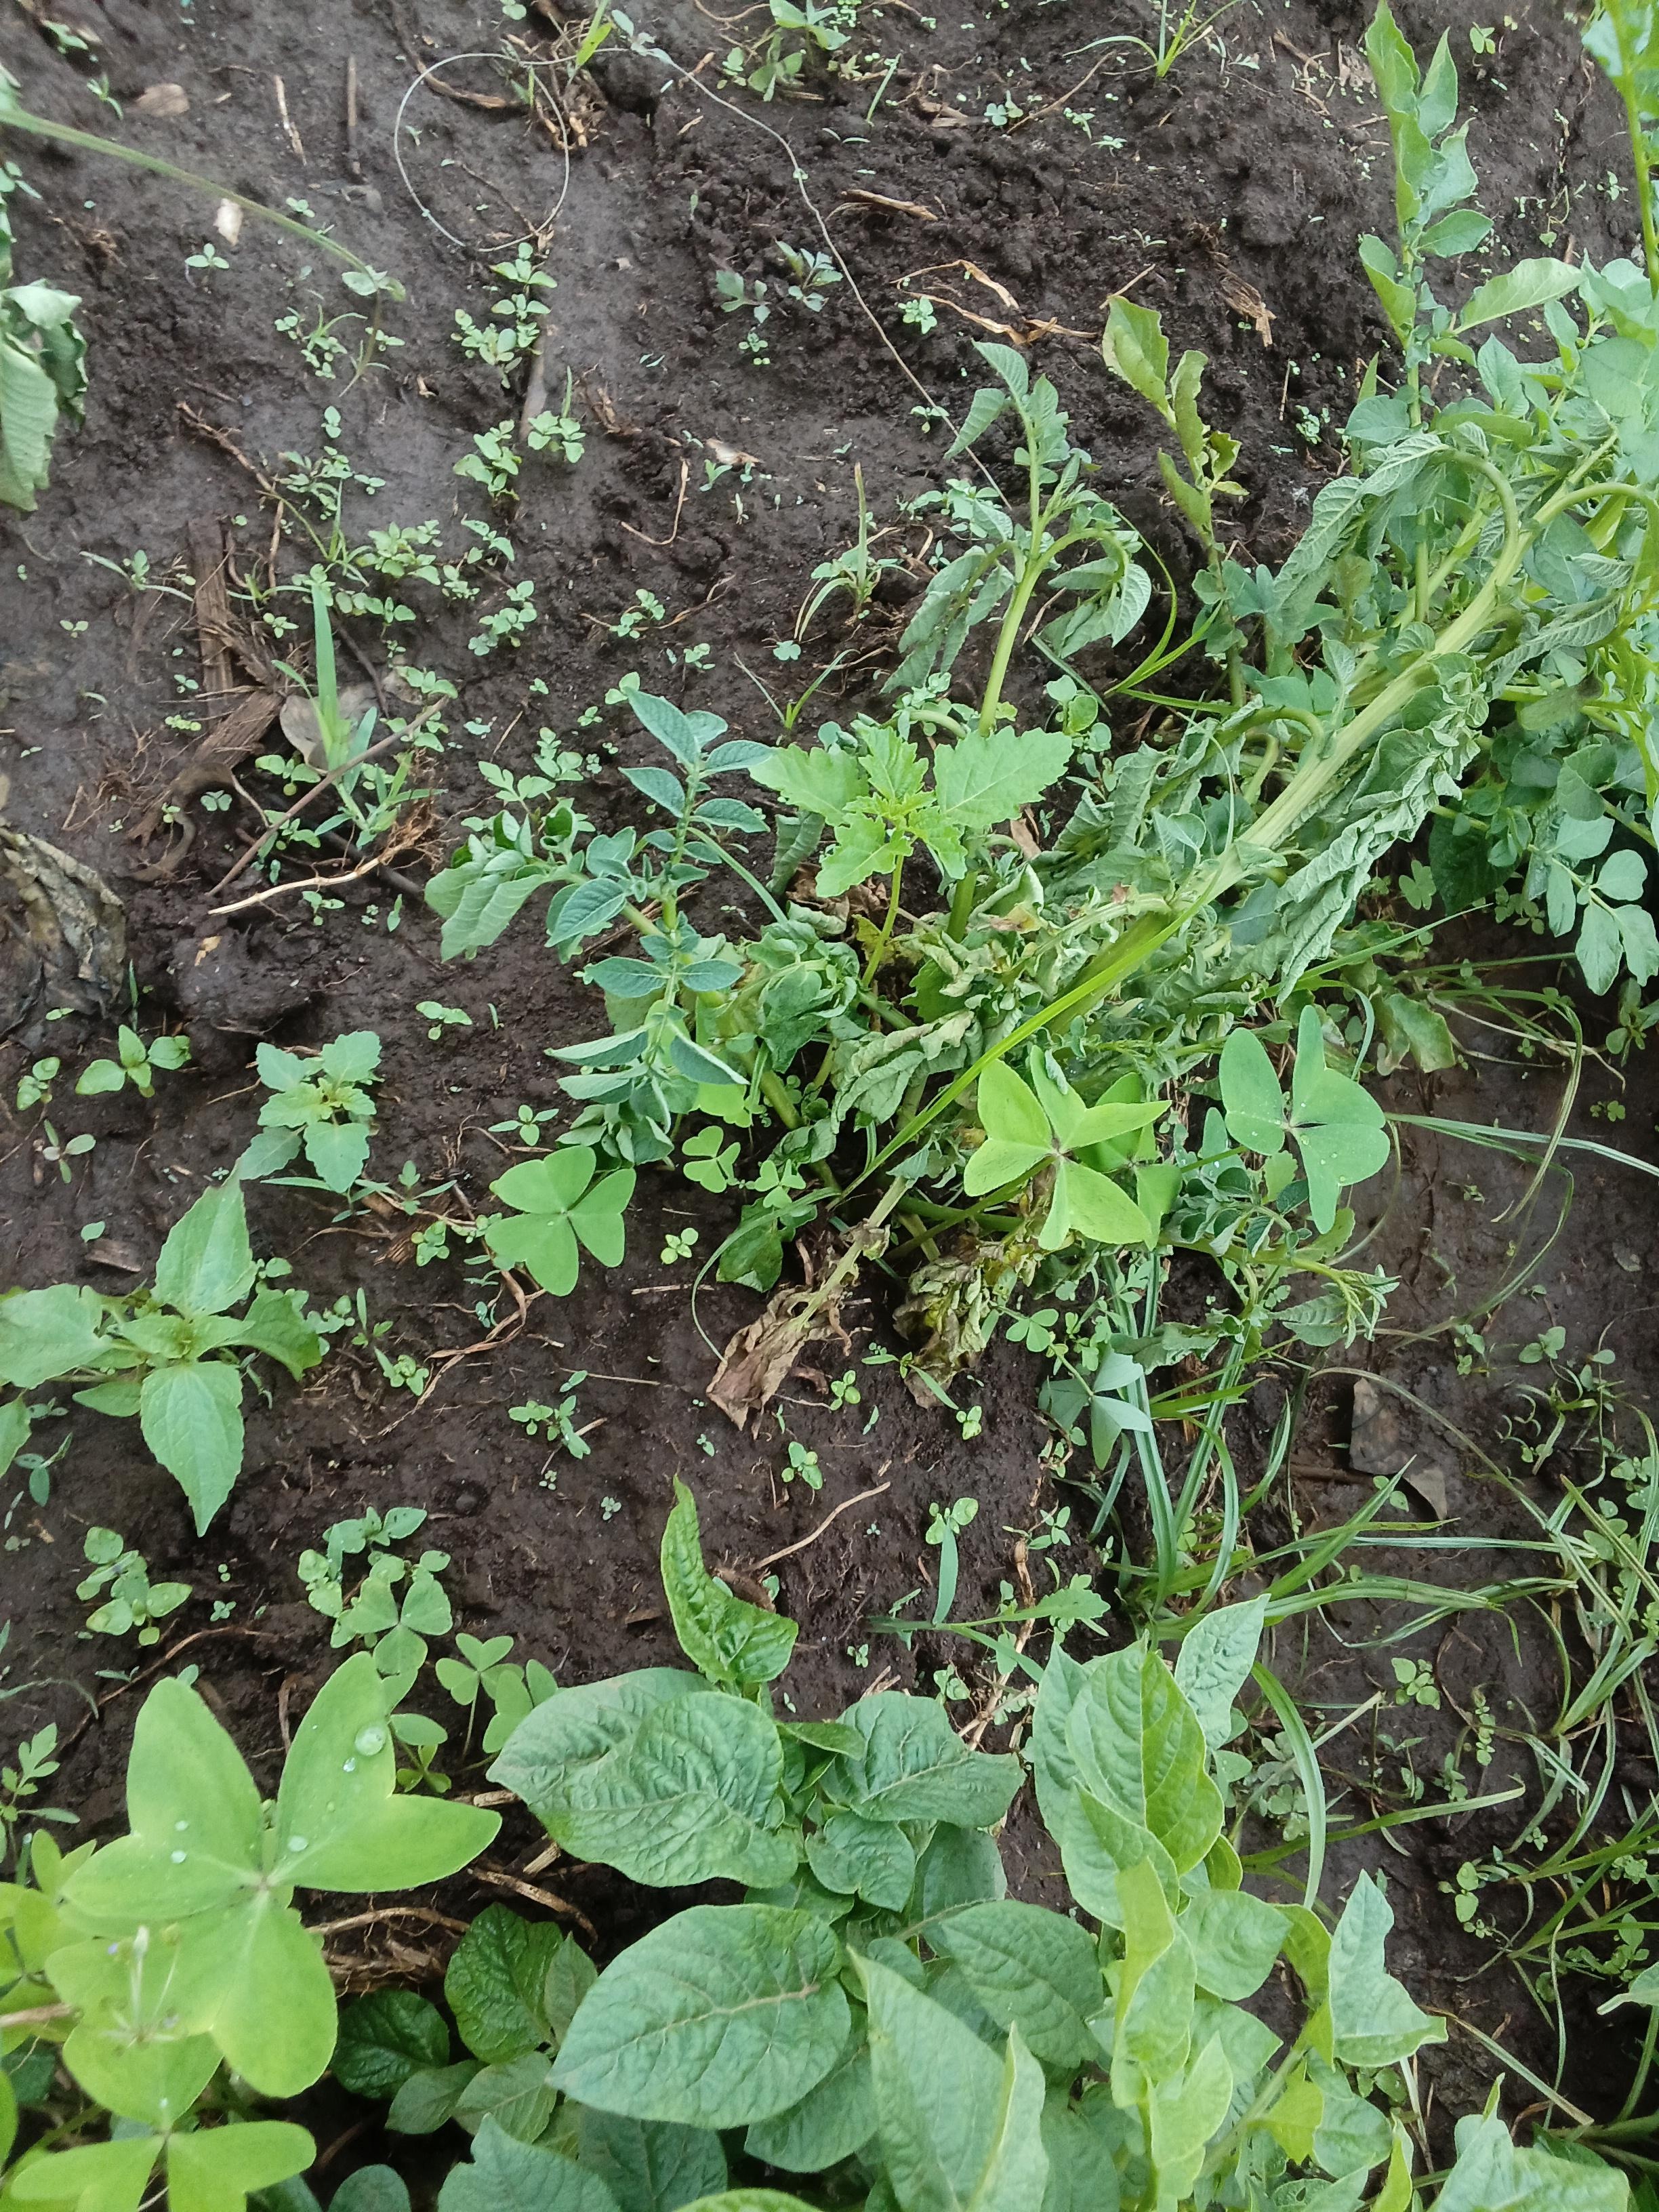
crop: potato
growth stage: vegetative
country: Kenya
